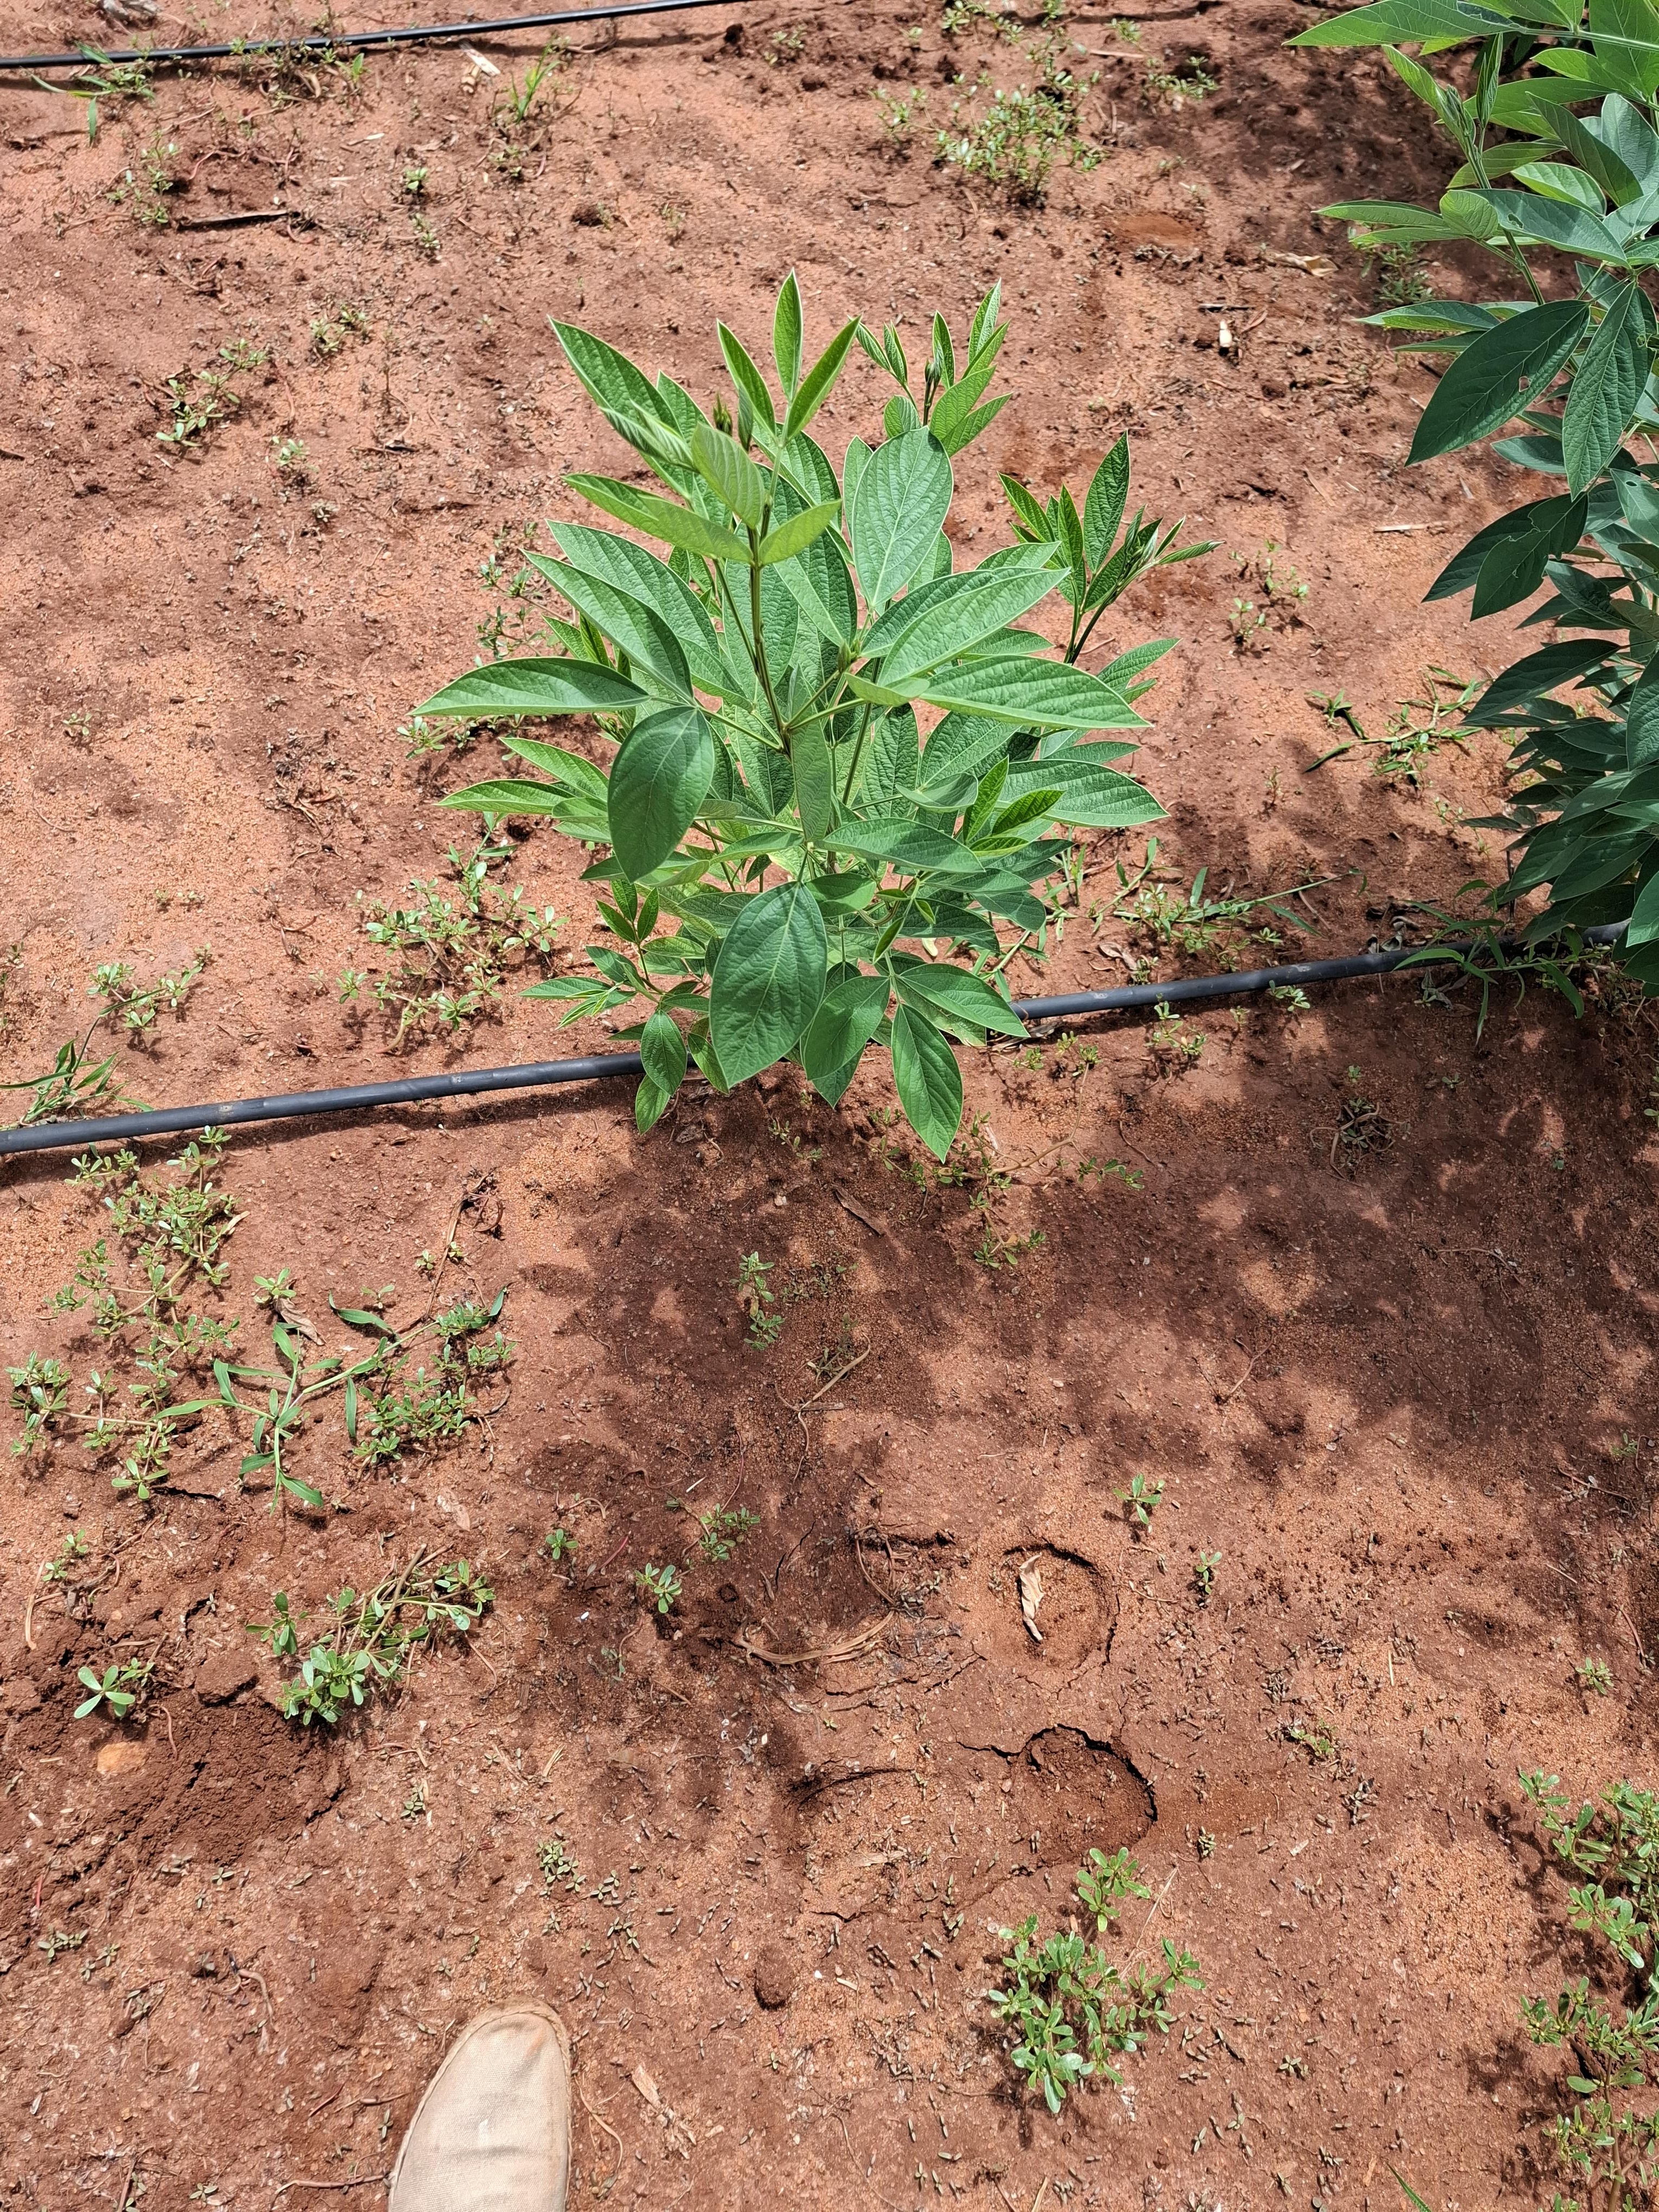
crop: pigeonpea
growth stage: vegetative
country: Kenya
